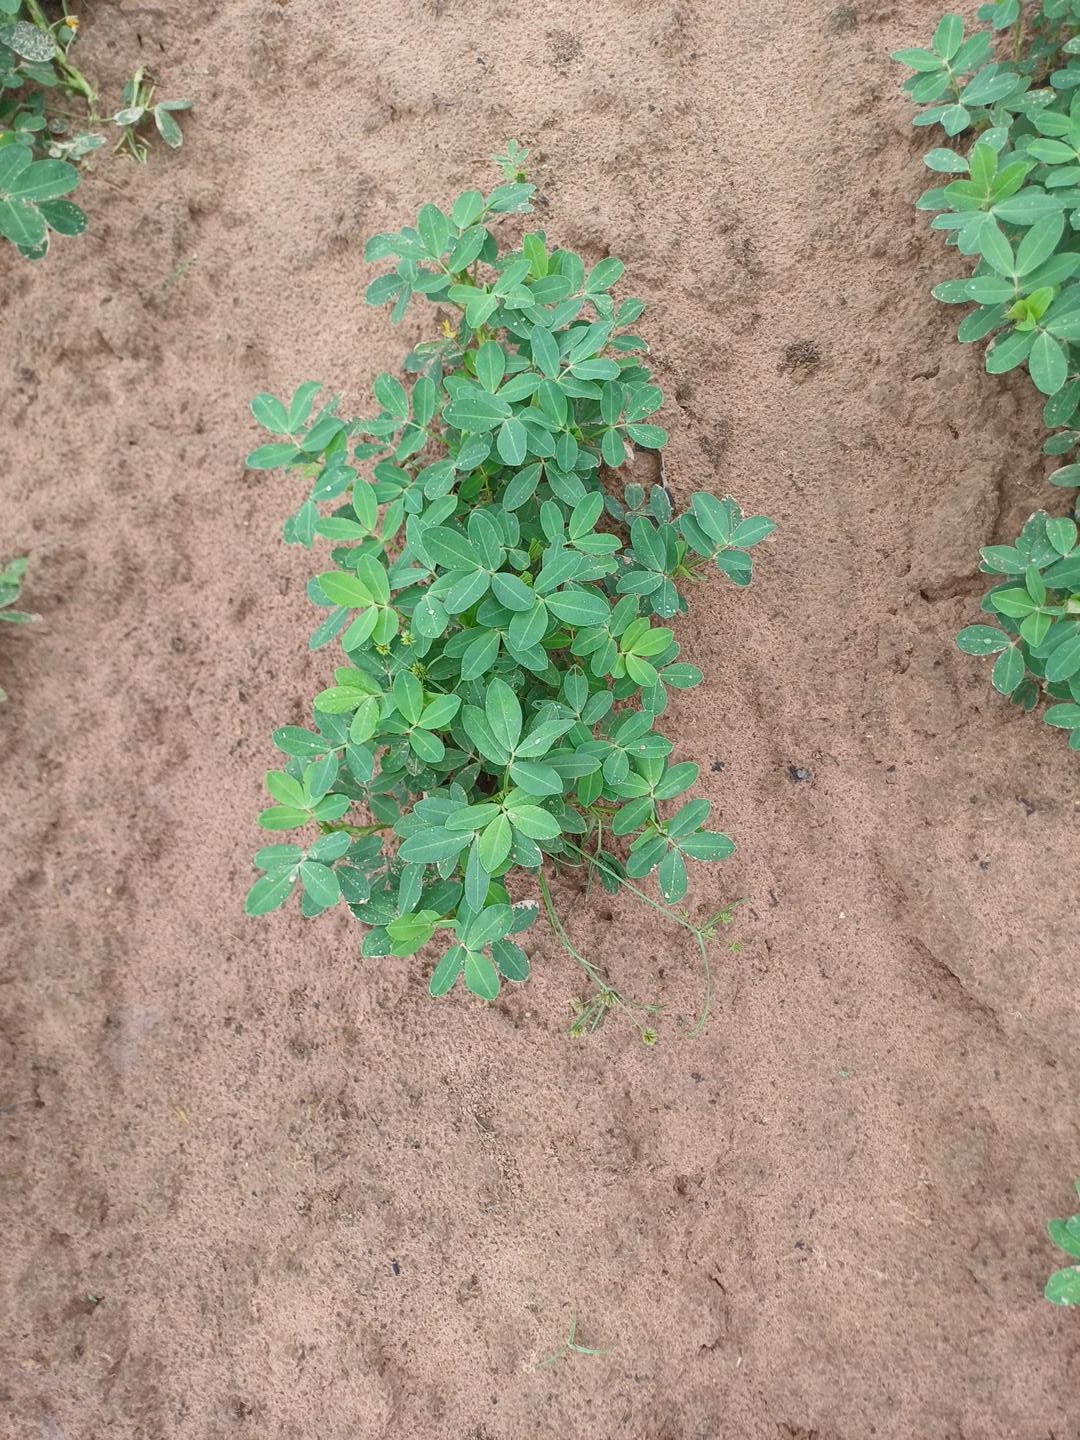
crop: groundnut
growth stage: flowering
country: Senegal
